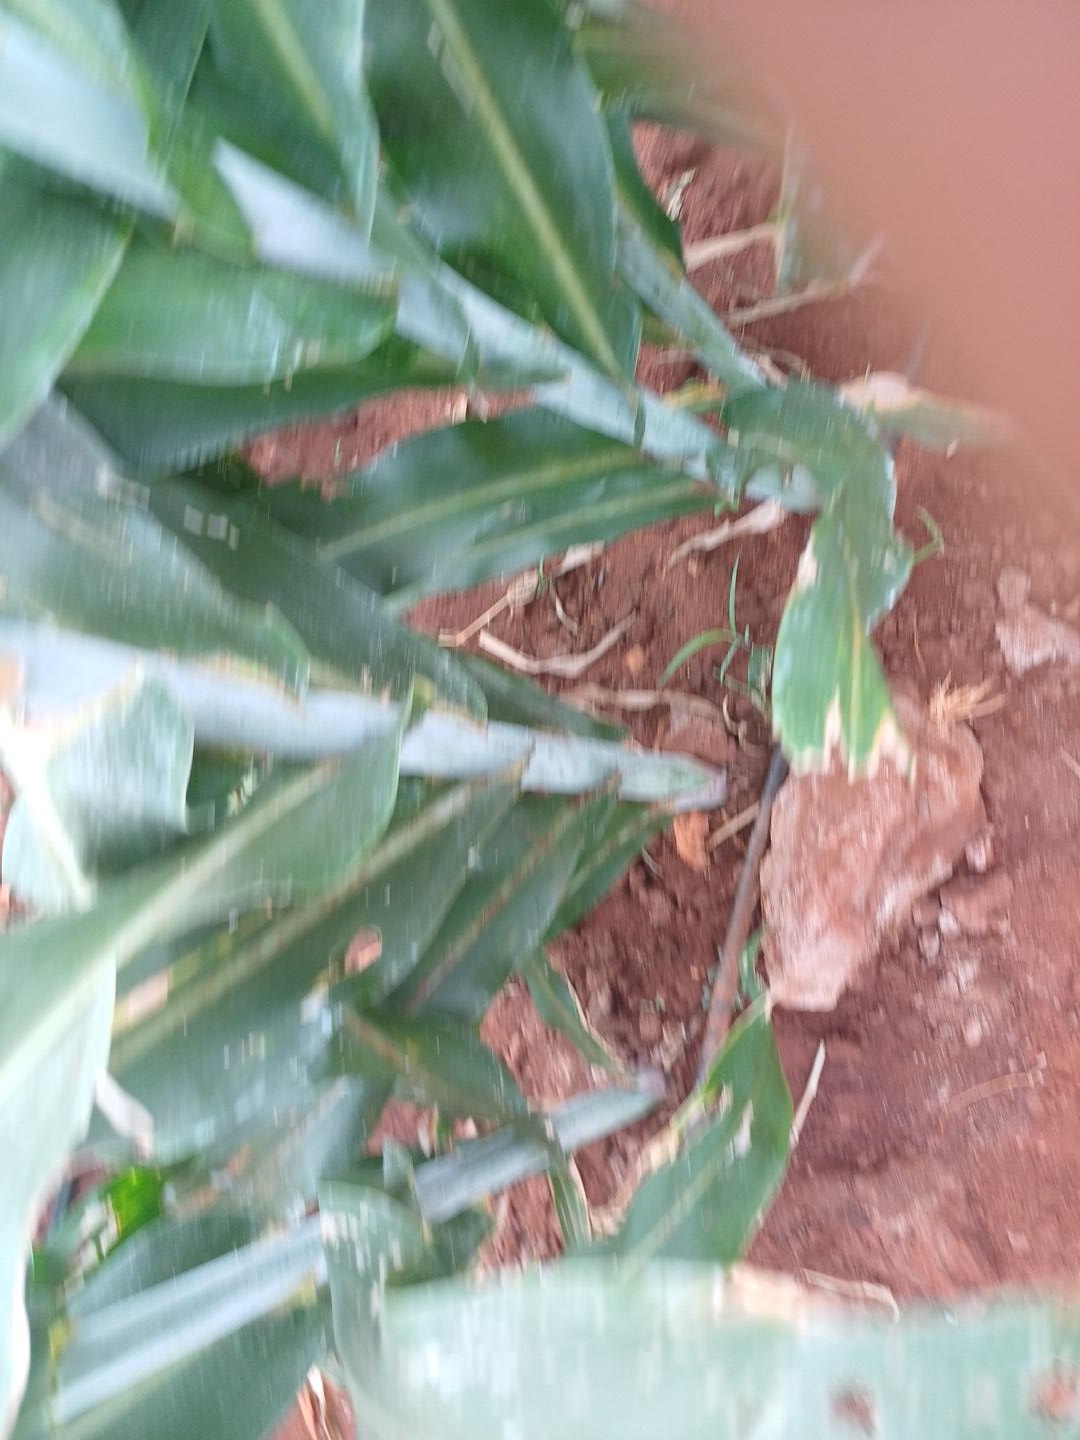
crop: sorghum
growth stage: heading tuber
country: Kenya
